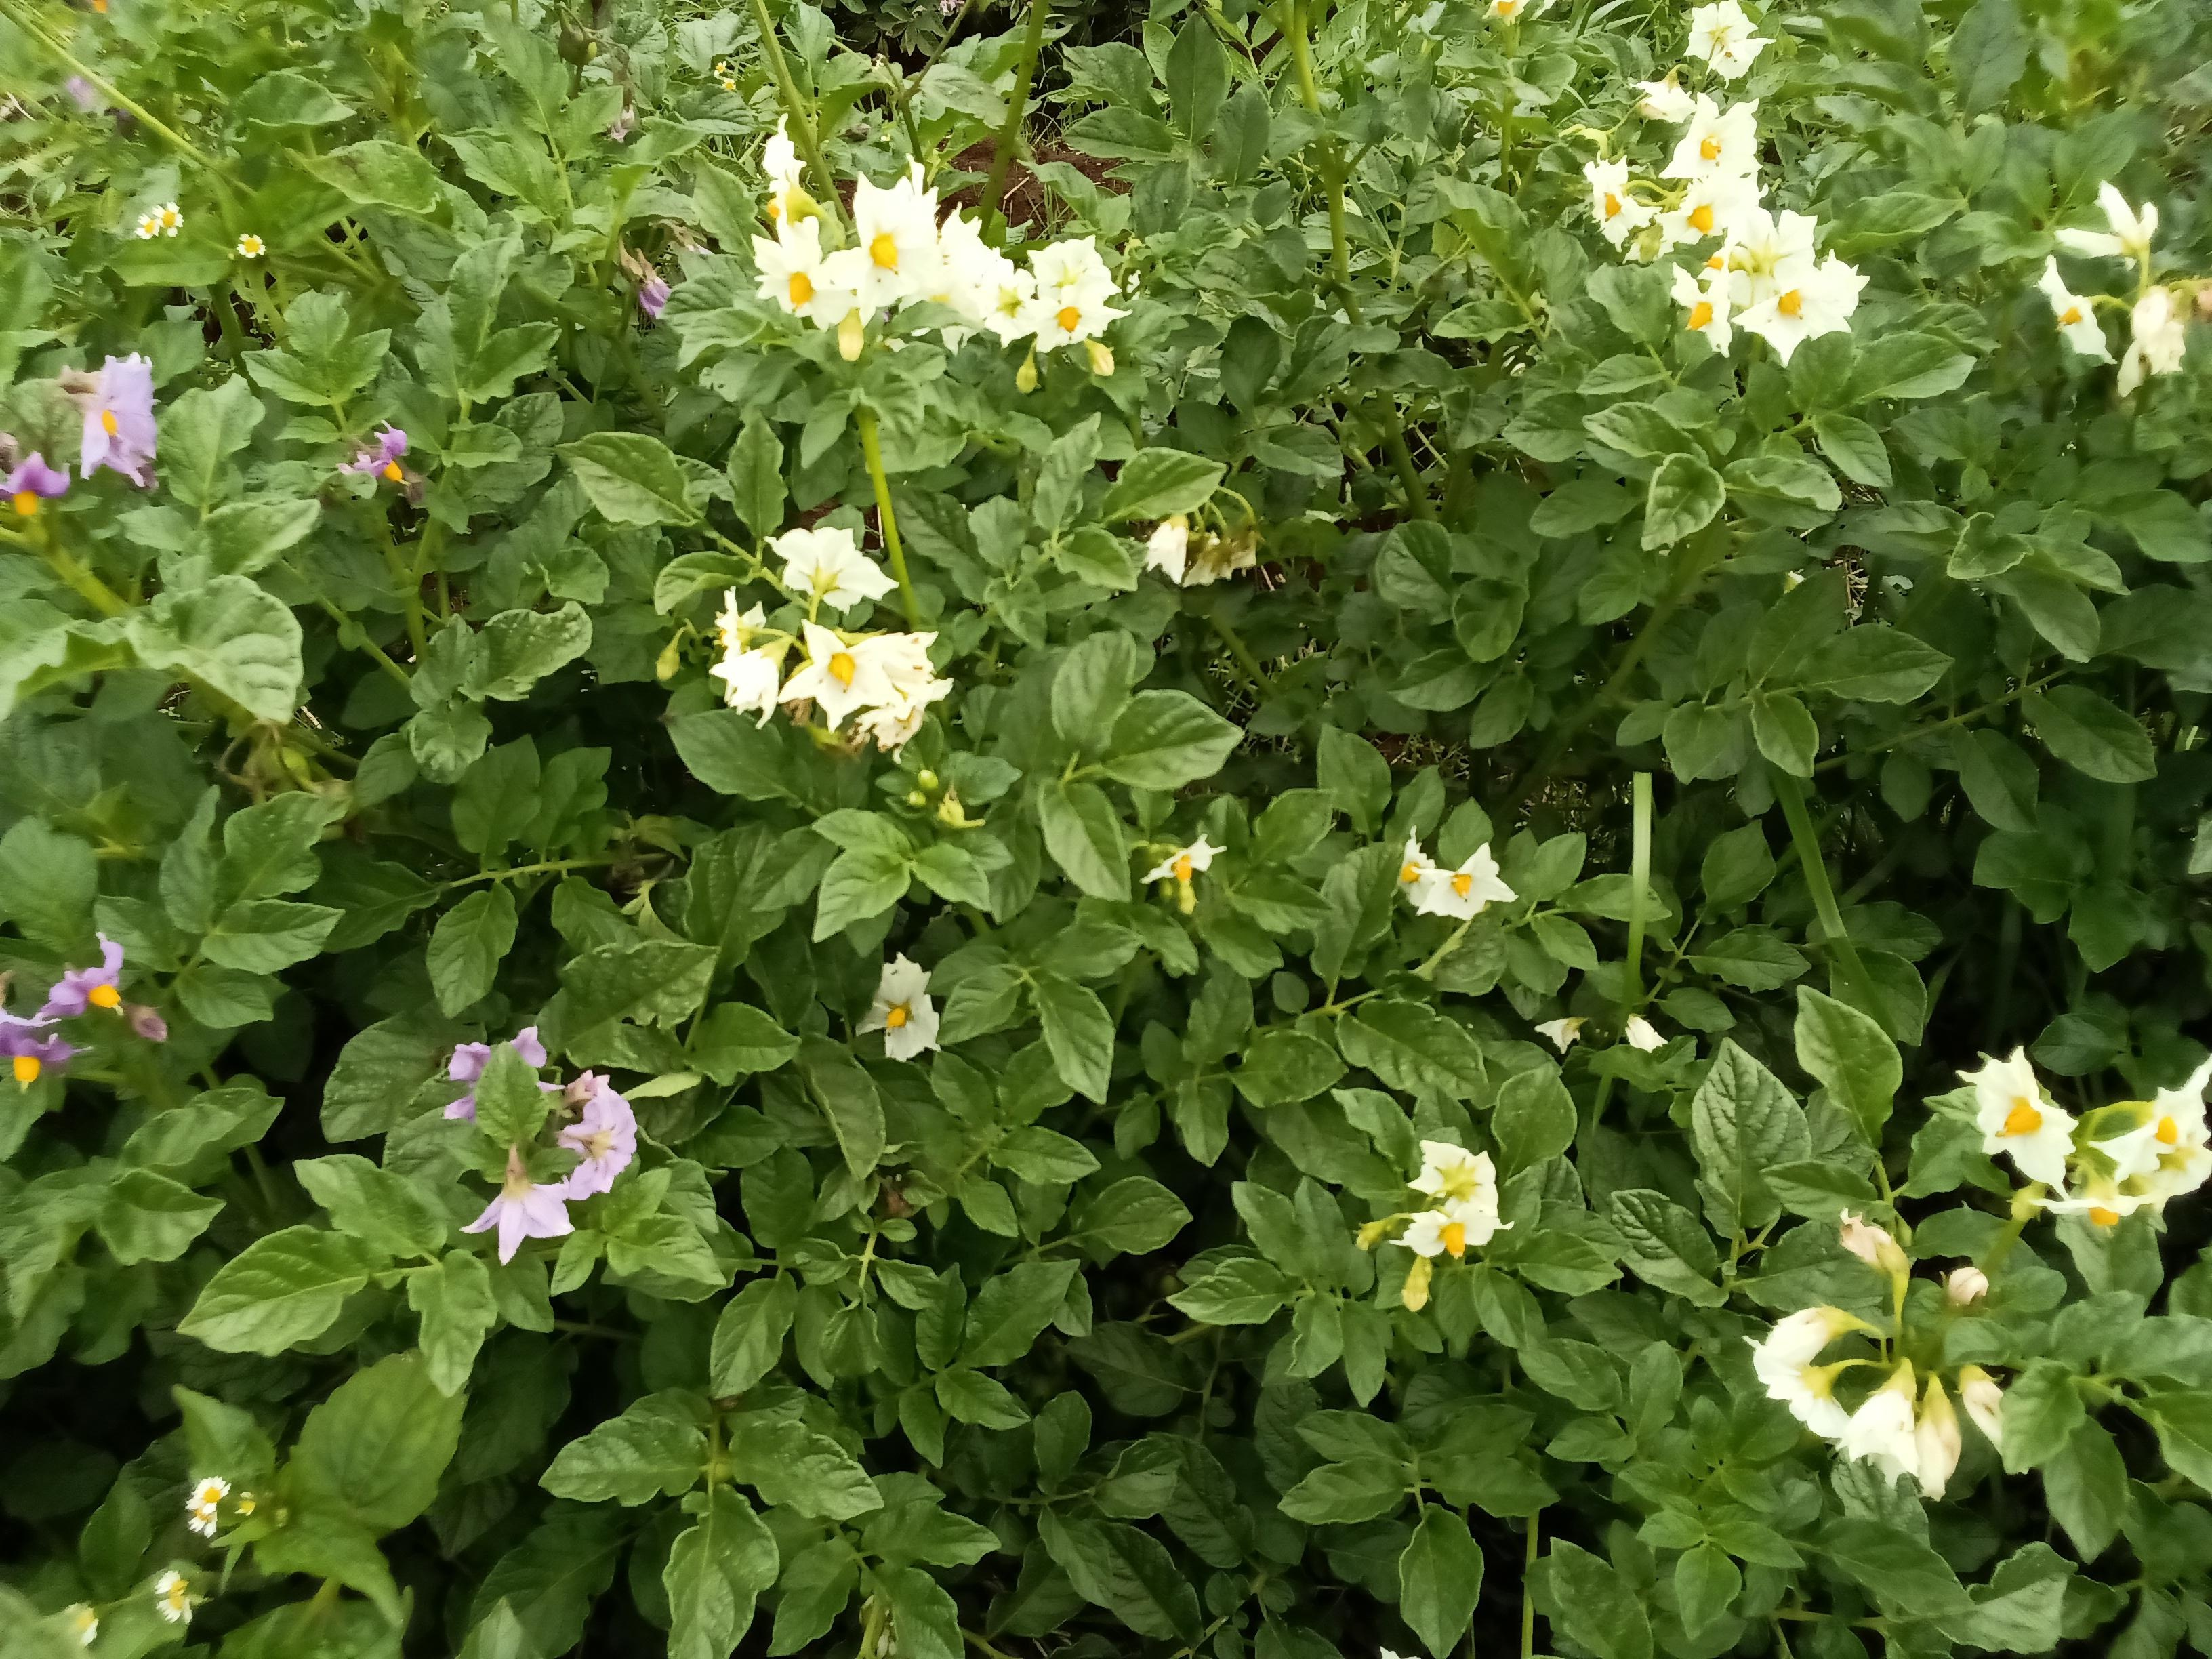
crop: potato
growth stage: flowering
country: Kenya
